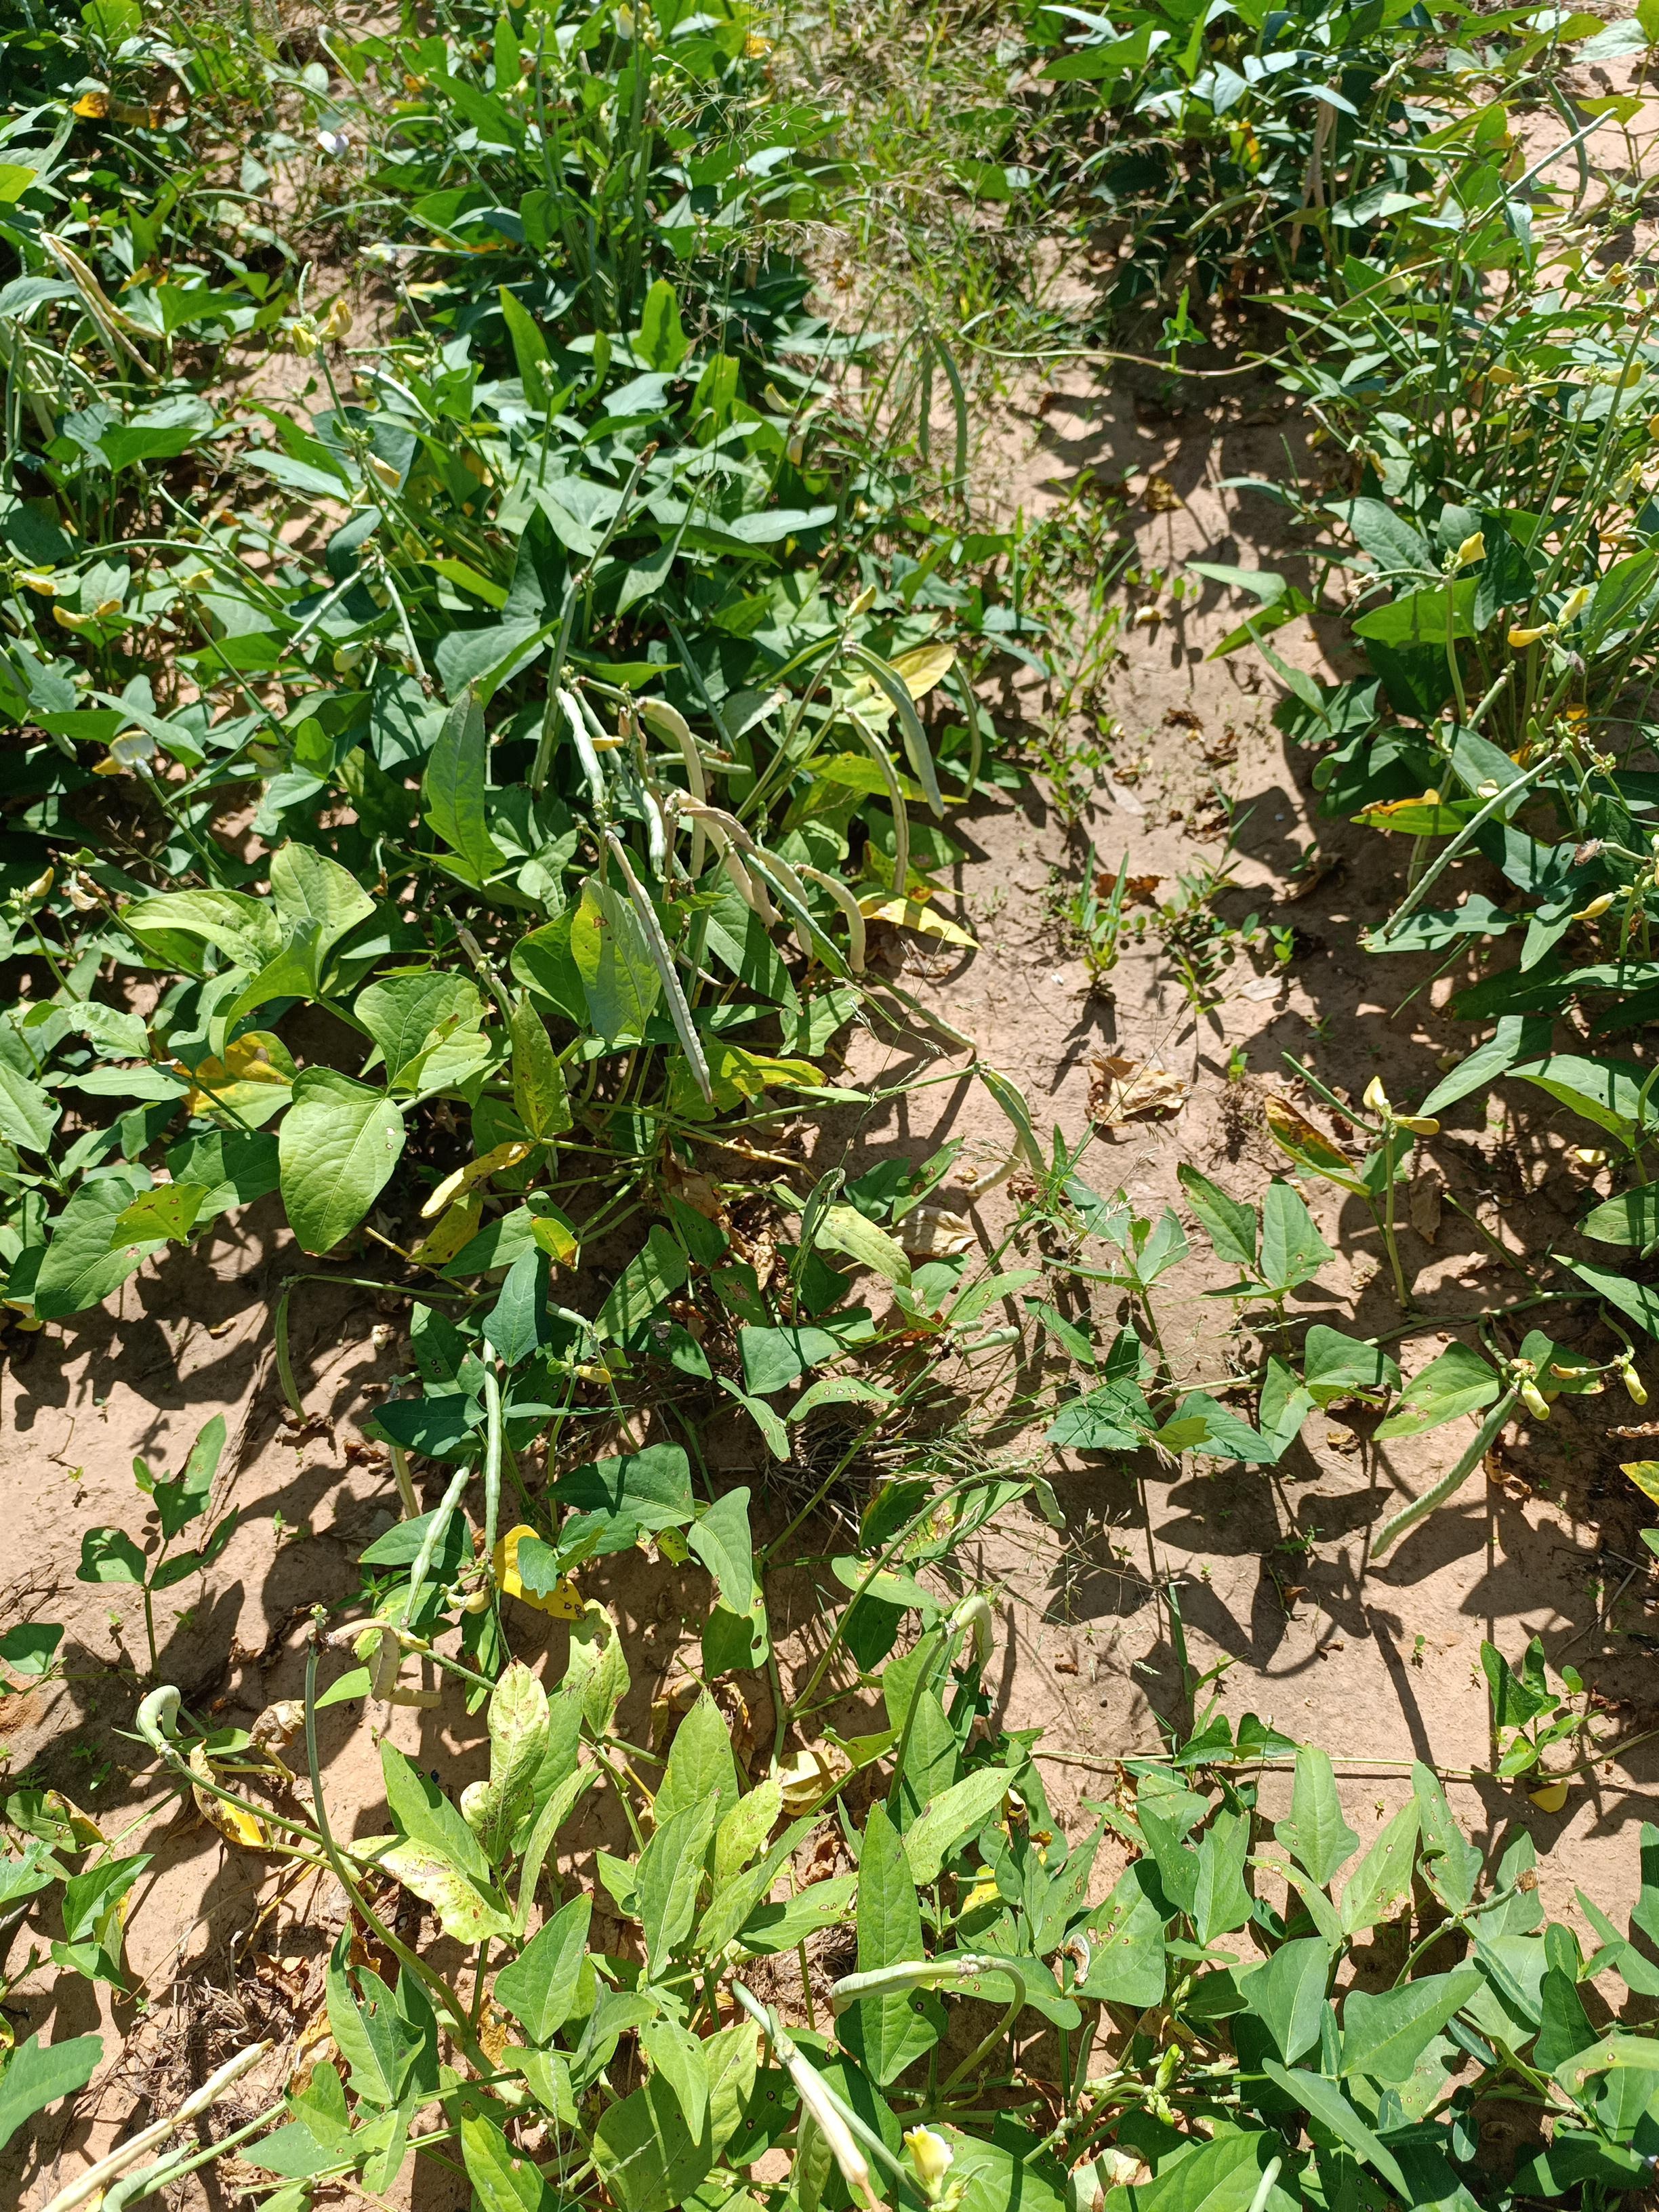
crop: cowpea
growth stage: maturity
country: Nigeria
